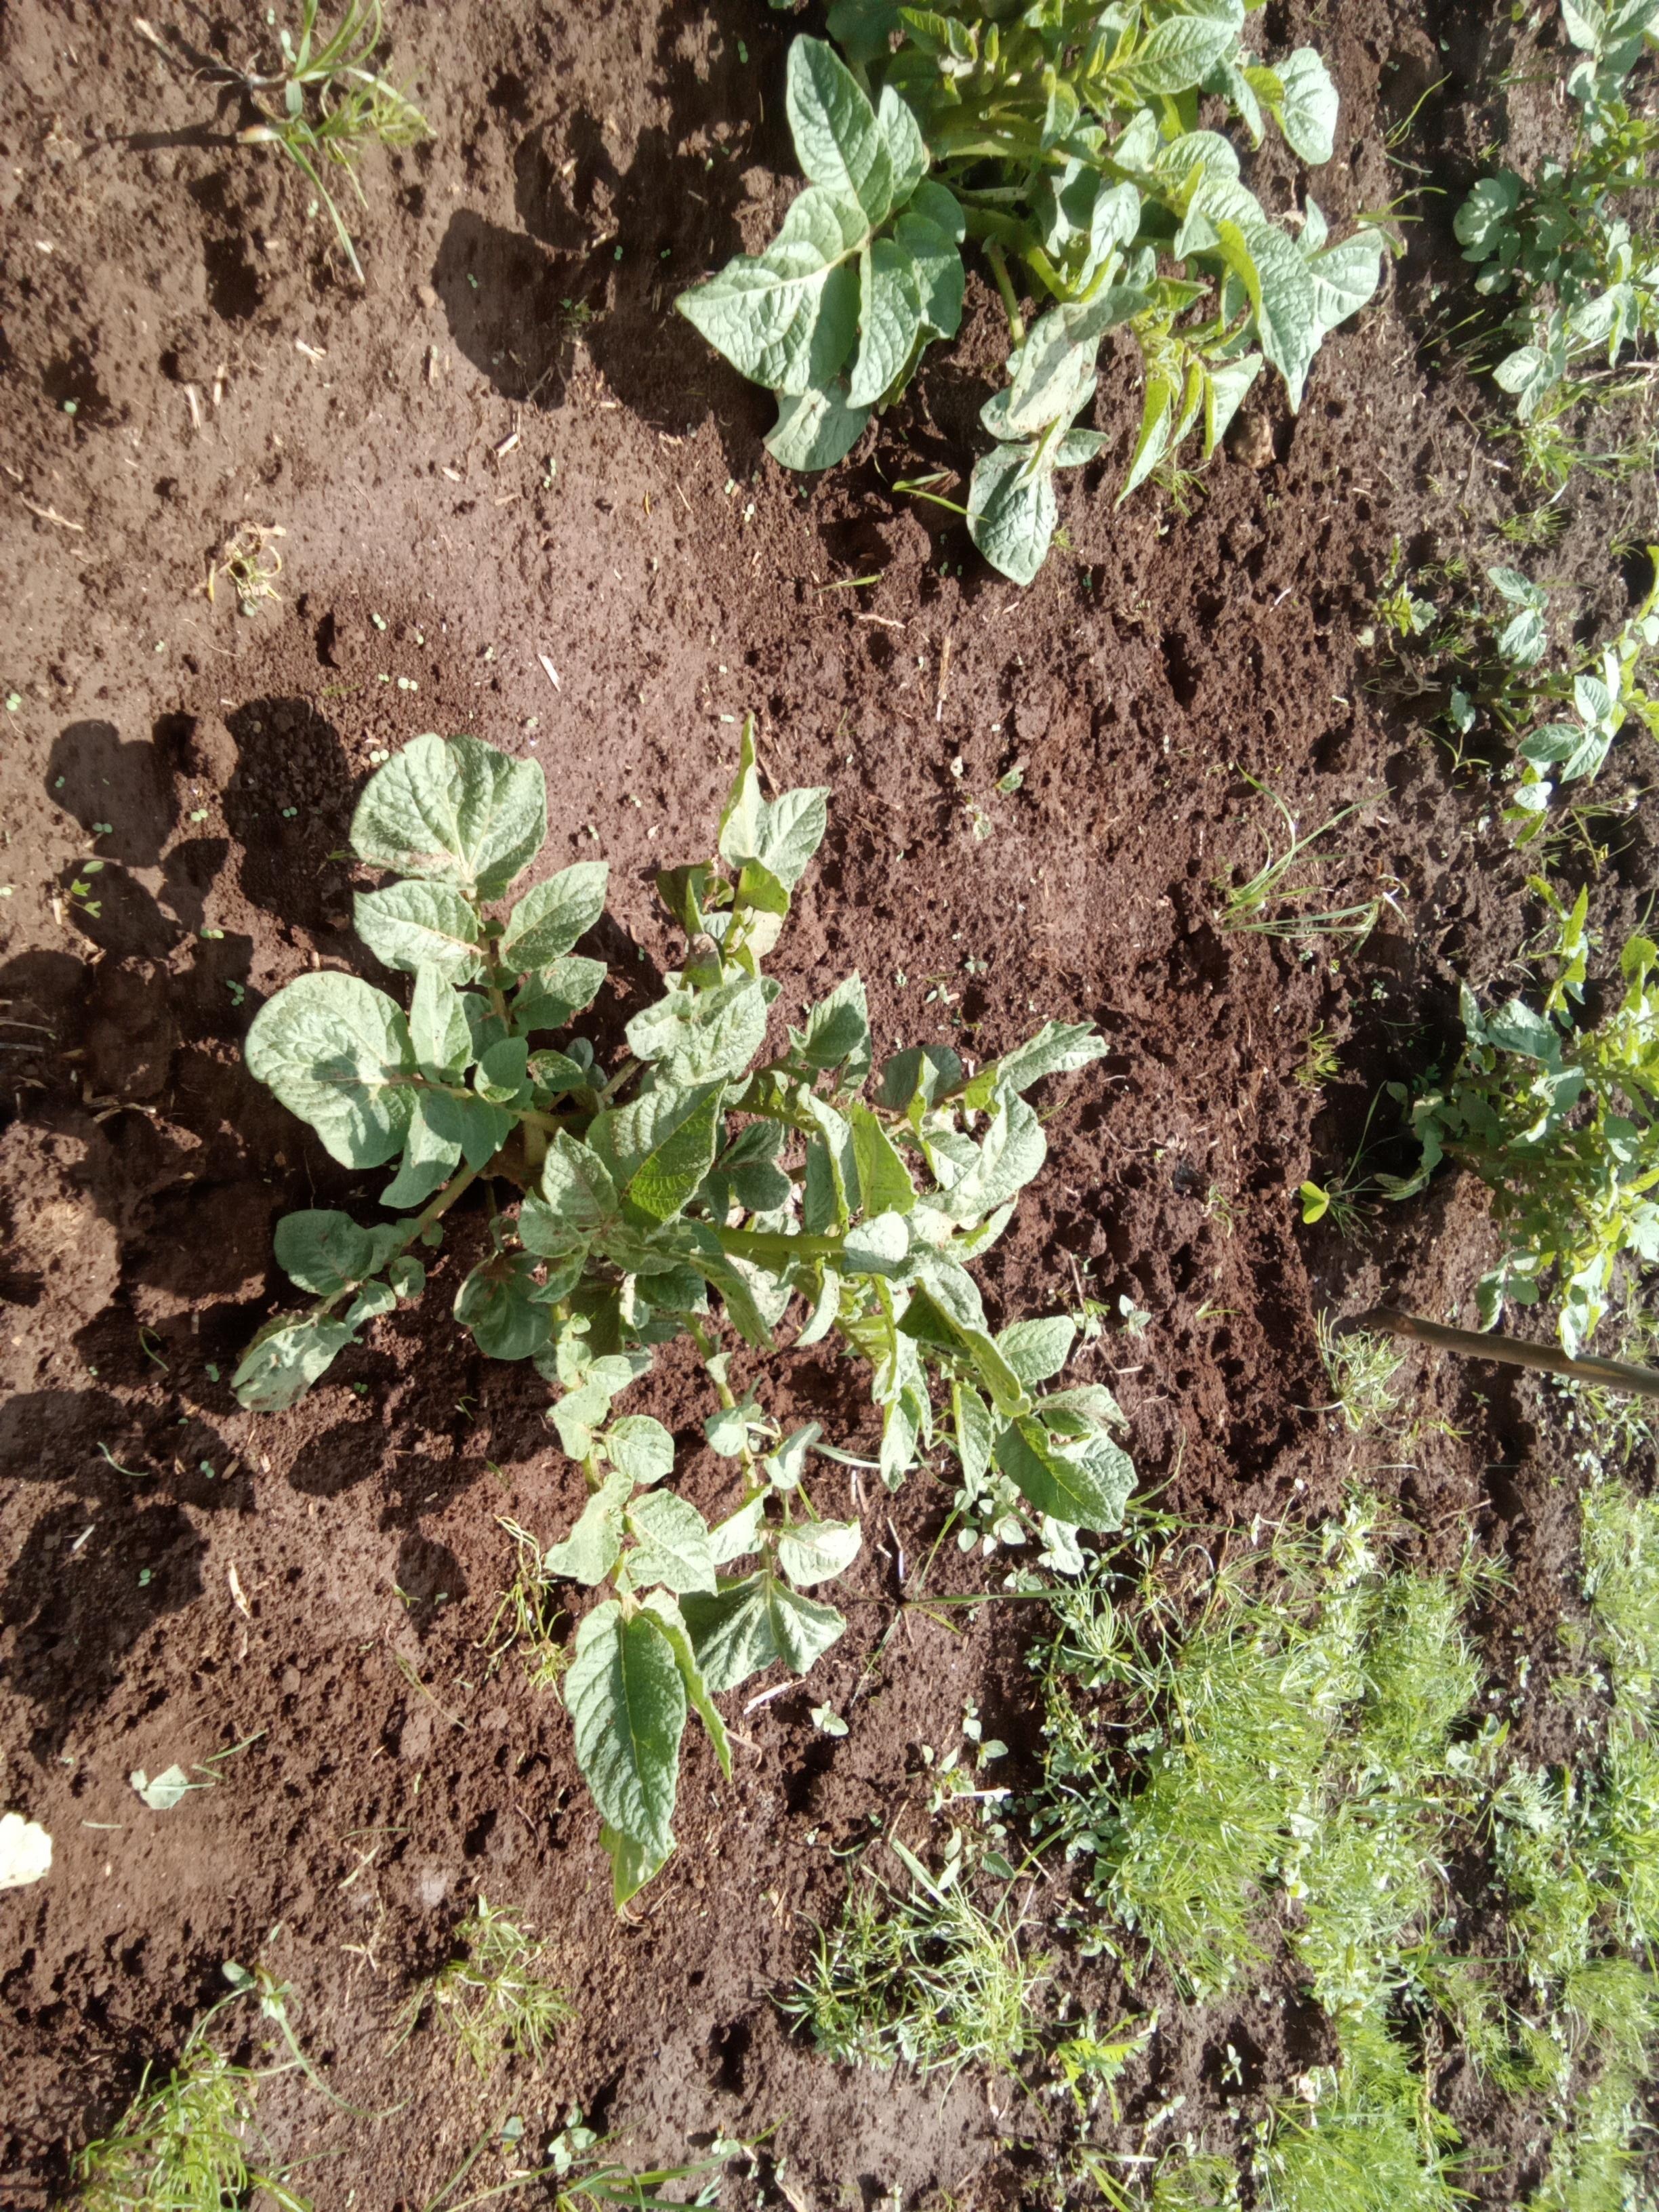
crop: potato
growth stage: vegetative
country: Kenya
